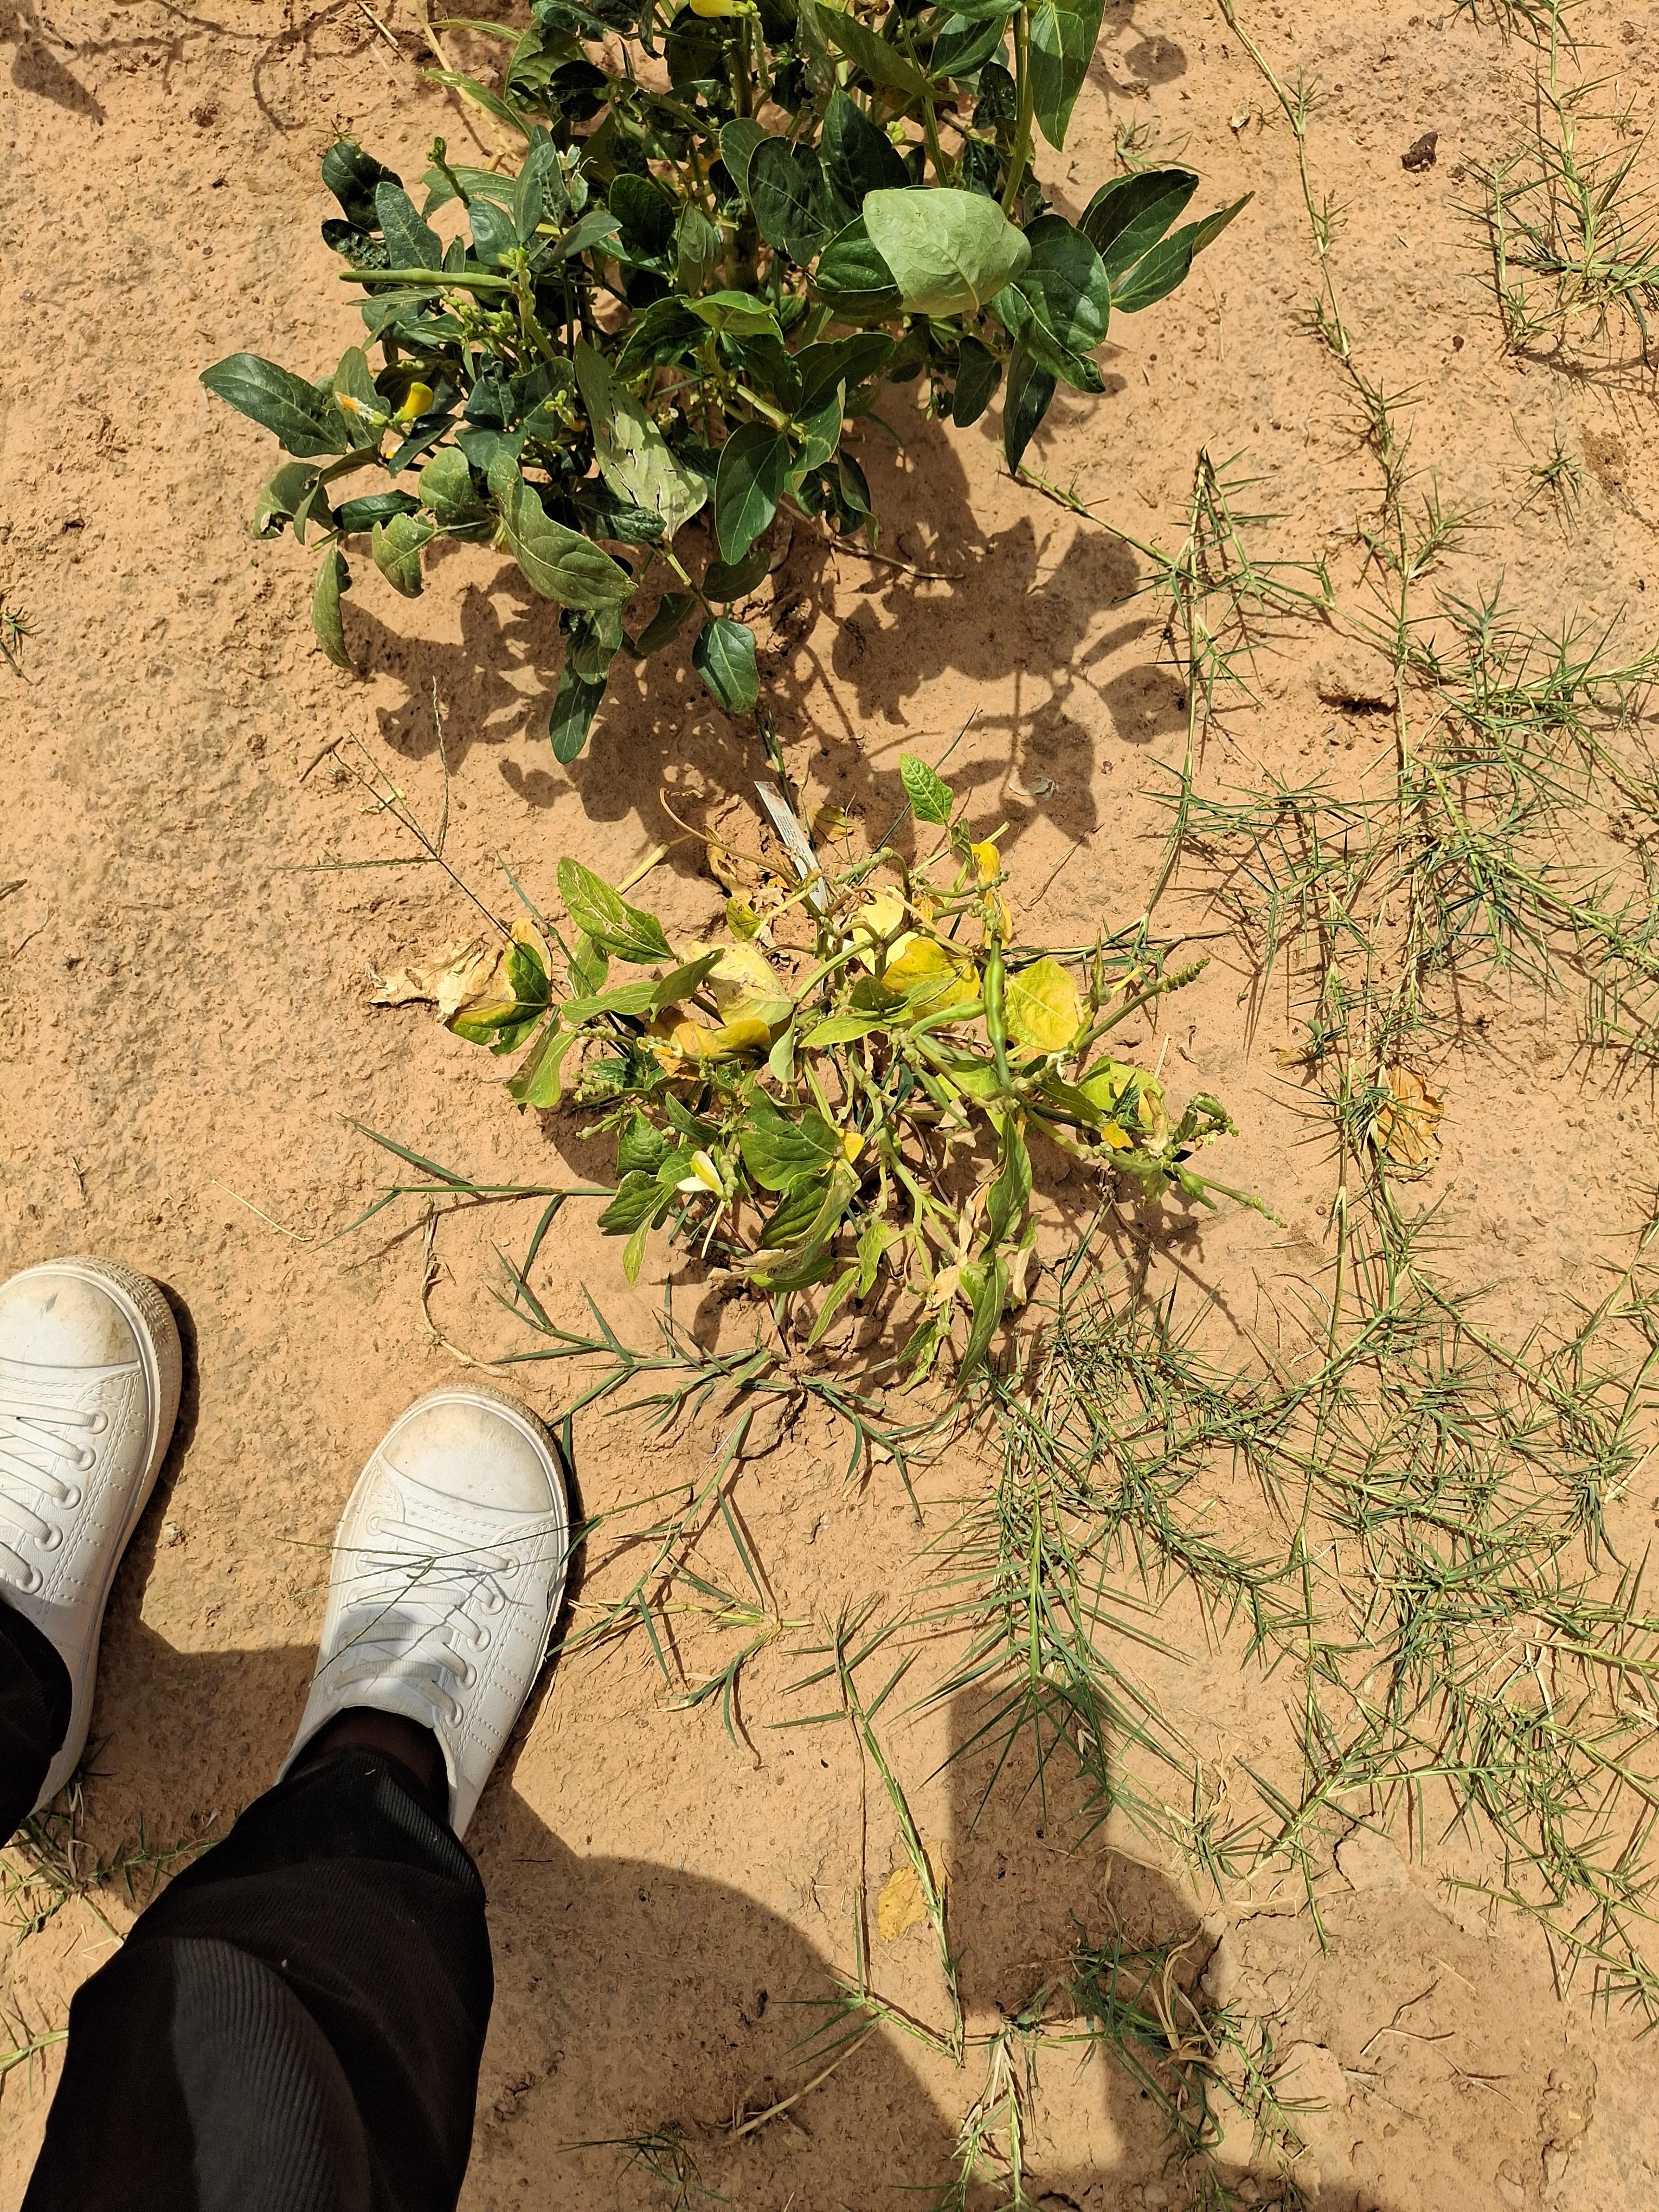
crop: cowpea
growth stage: harvest maturity
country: Nigeria
